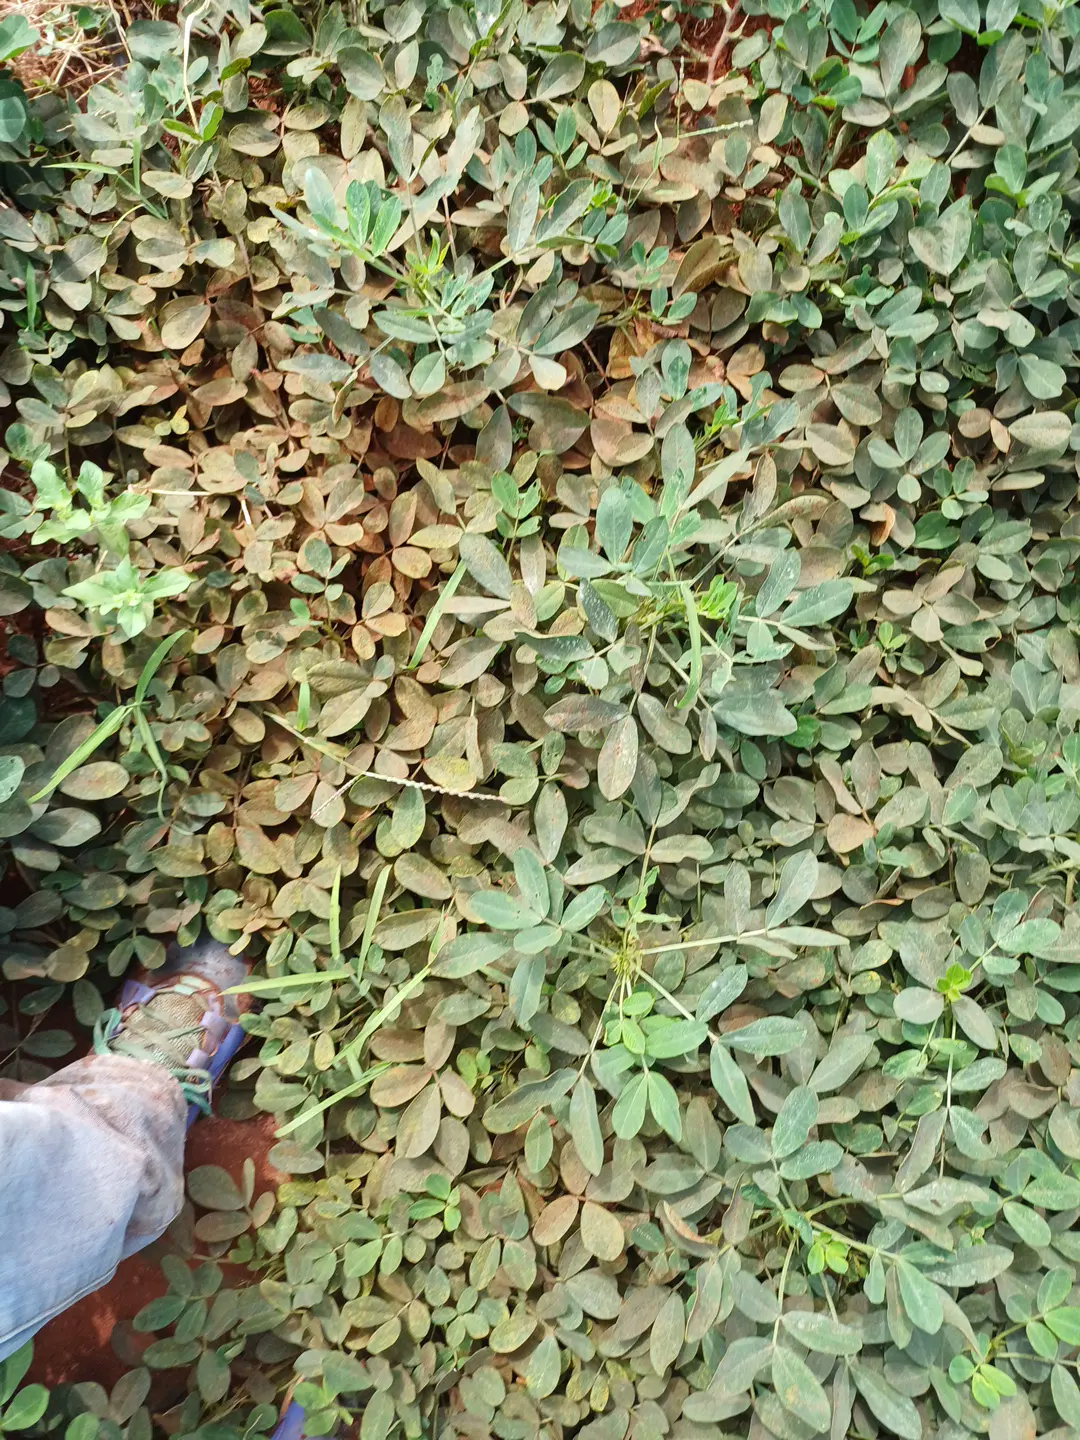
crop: groundnut
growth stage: pegging
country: Kenya
